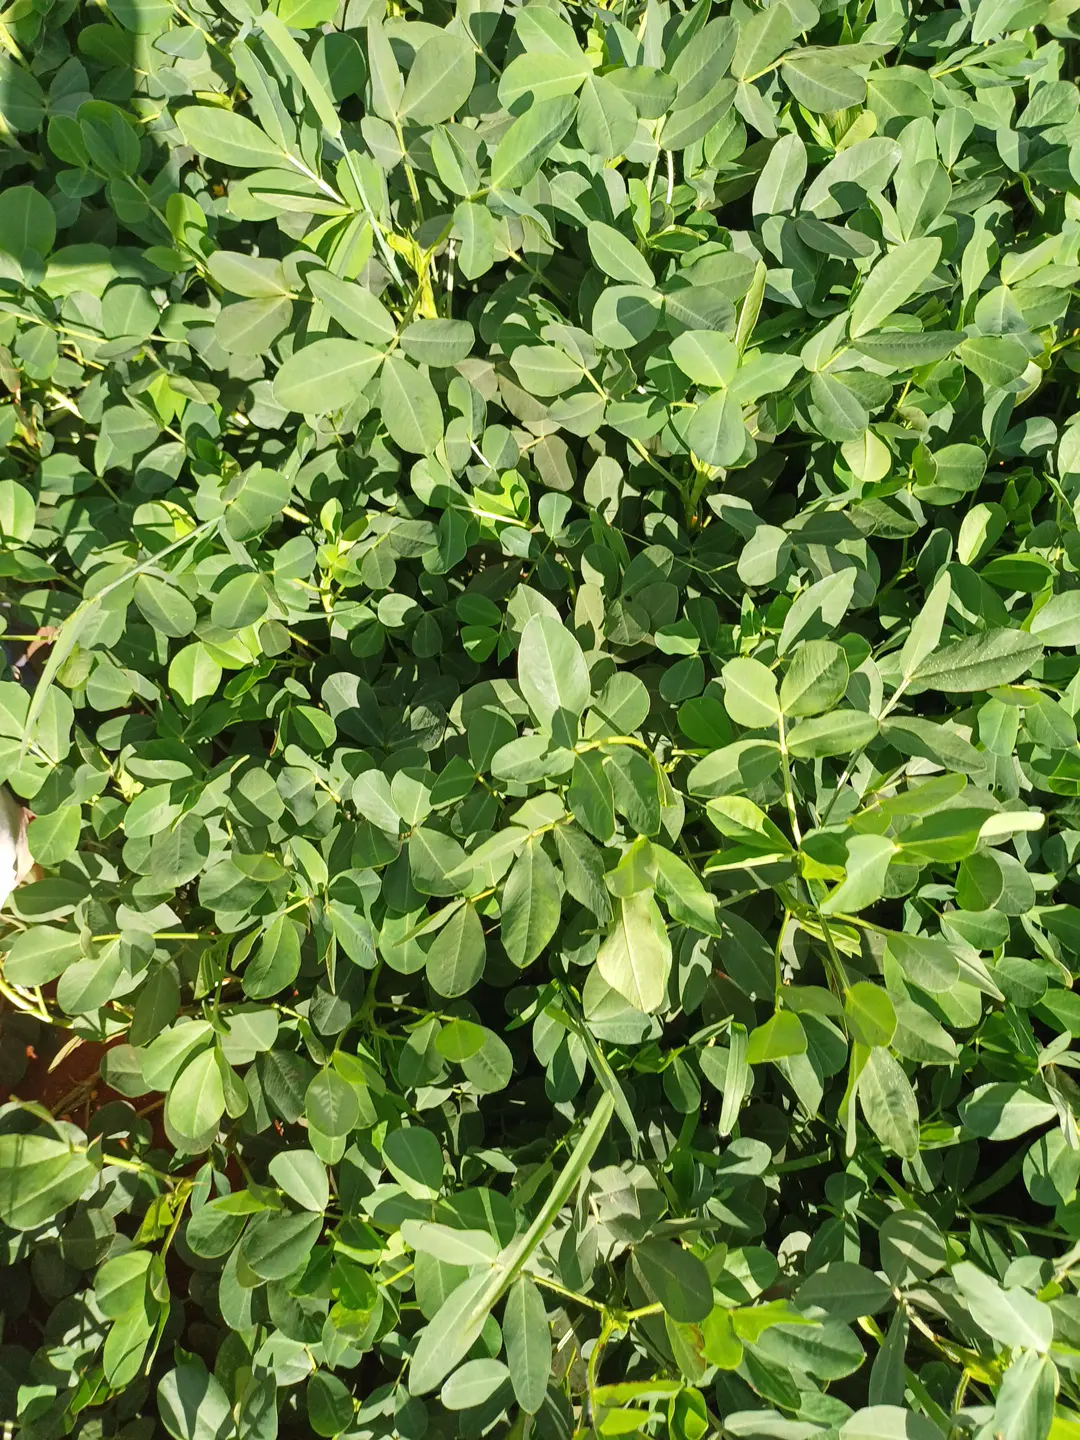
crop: groundnut
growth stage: pegging
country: Kenya
